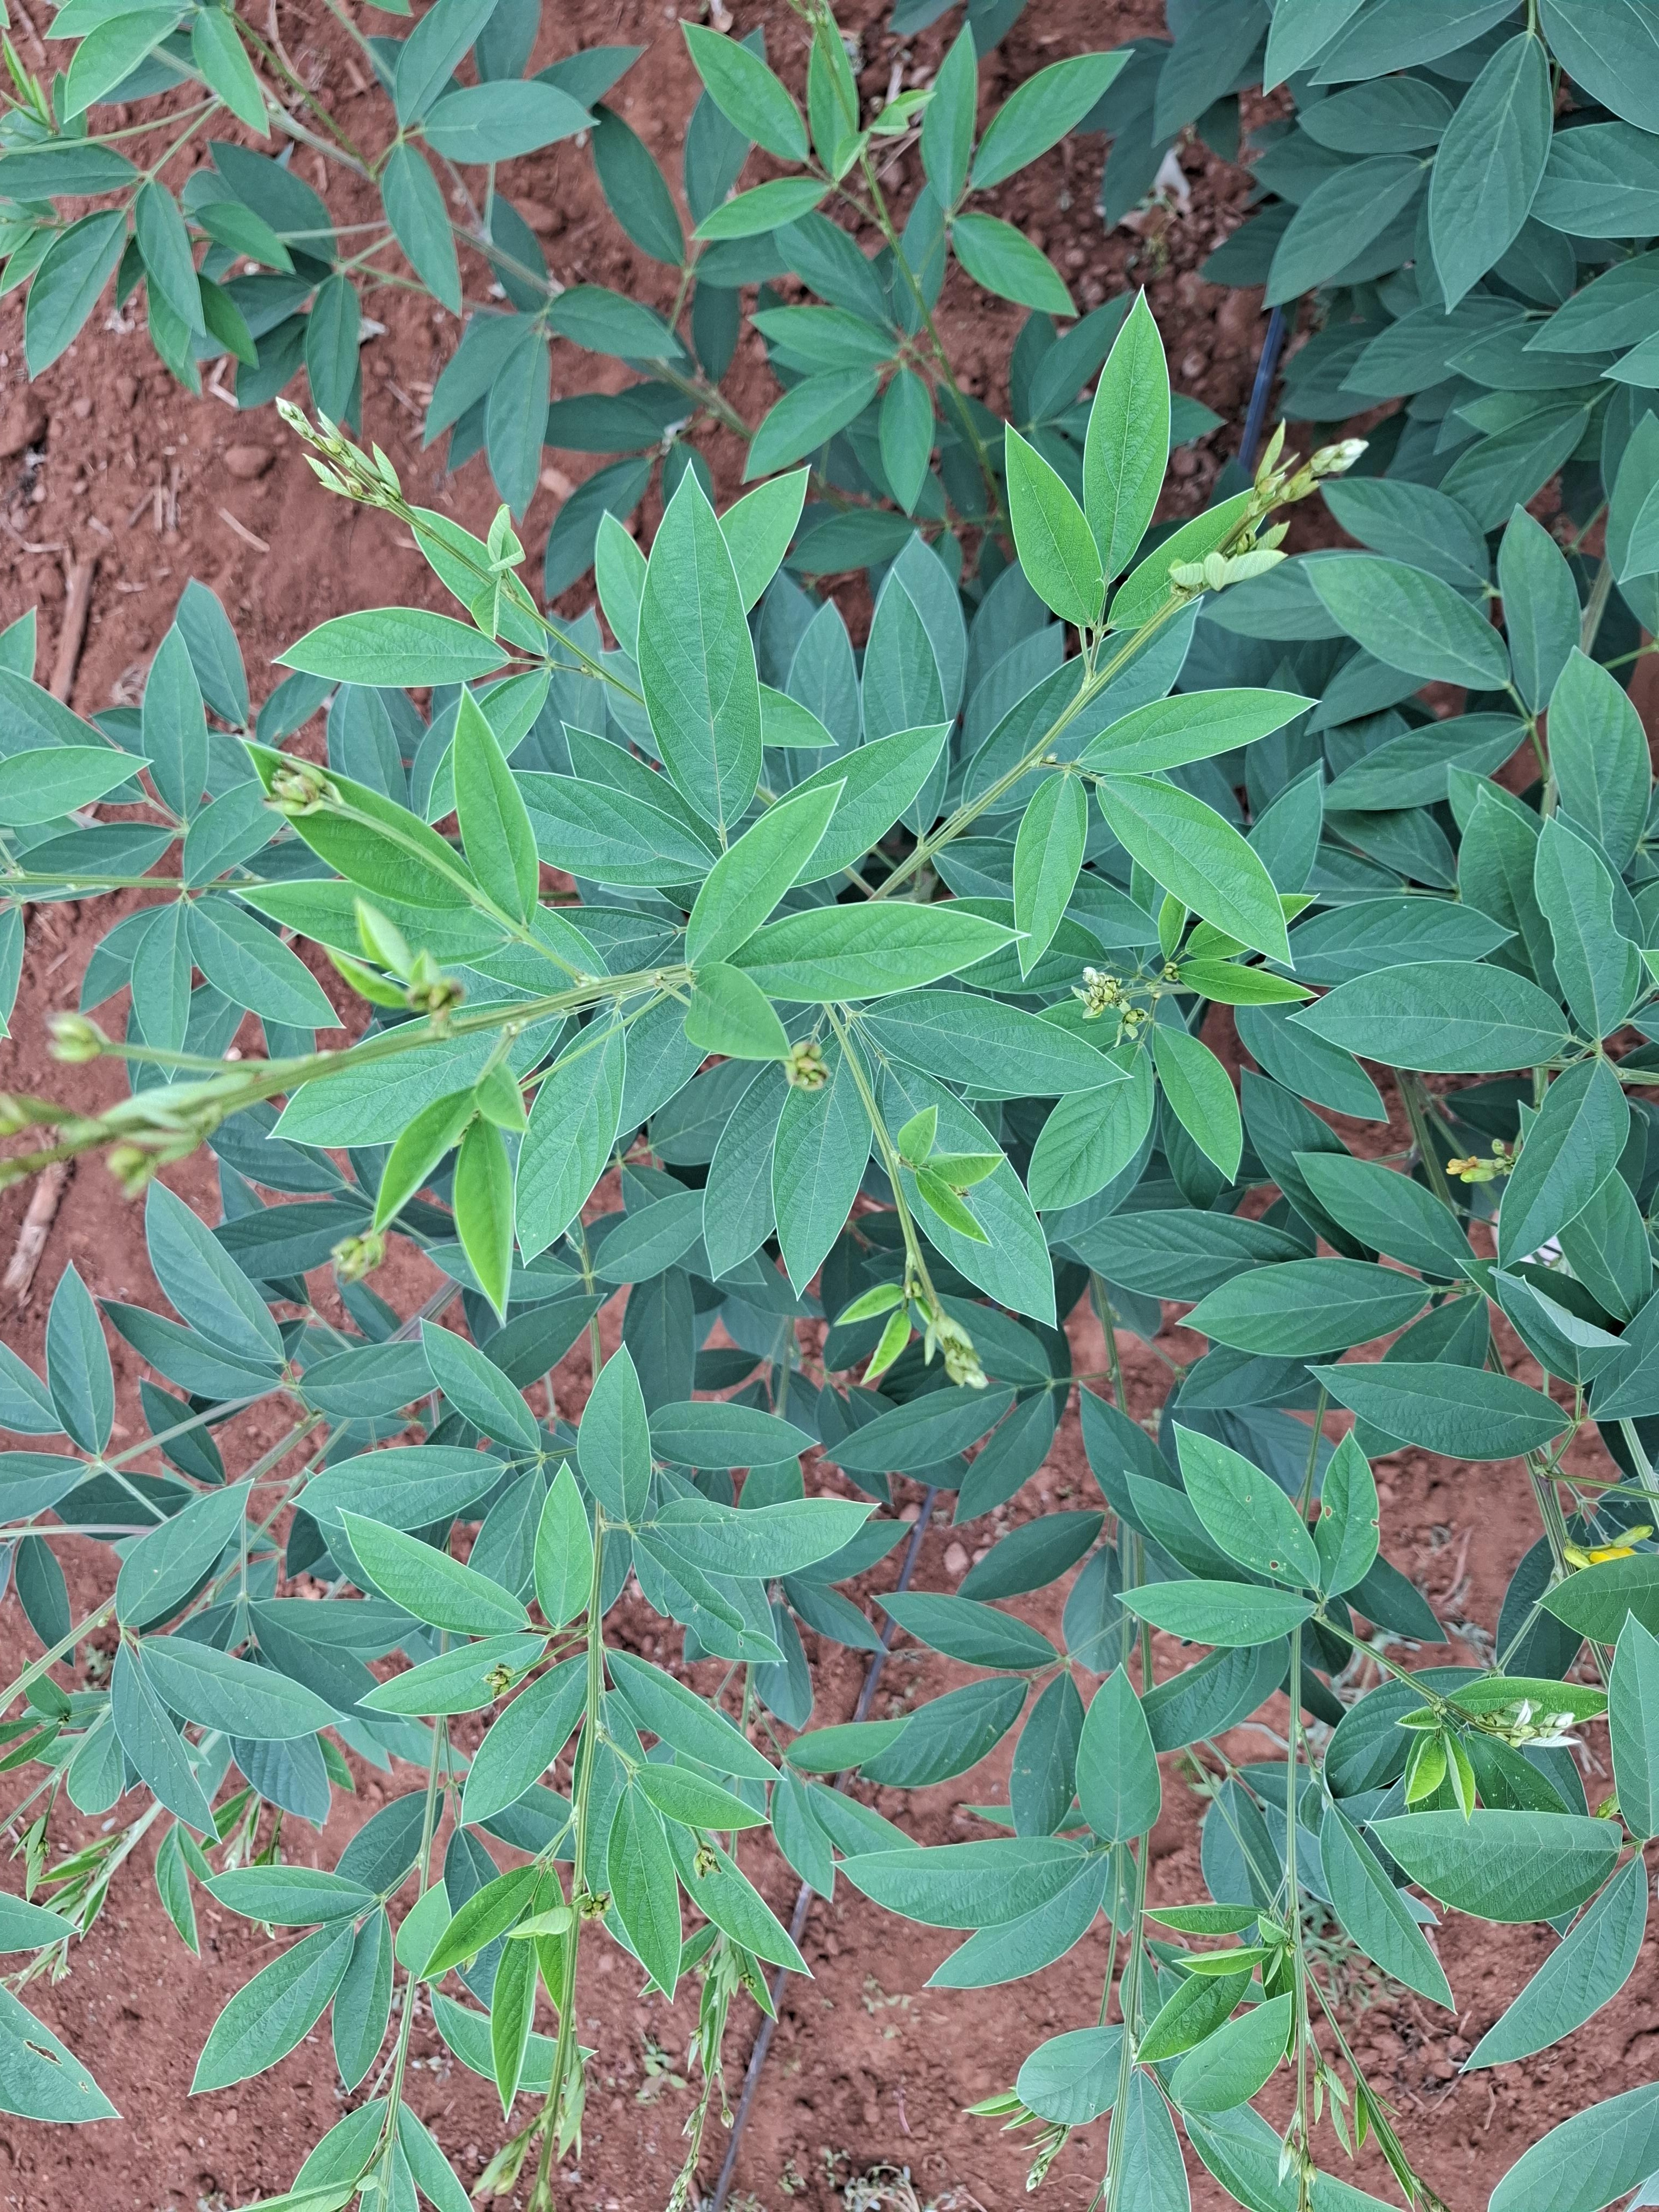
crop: pigeonpea
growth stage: vegetative
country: Kenya
